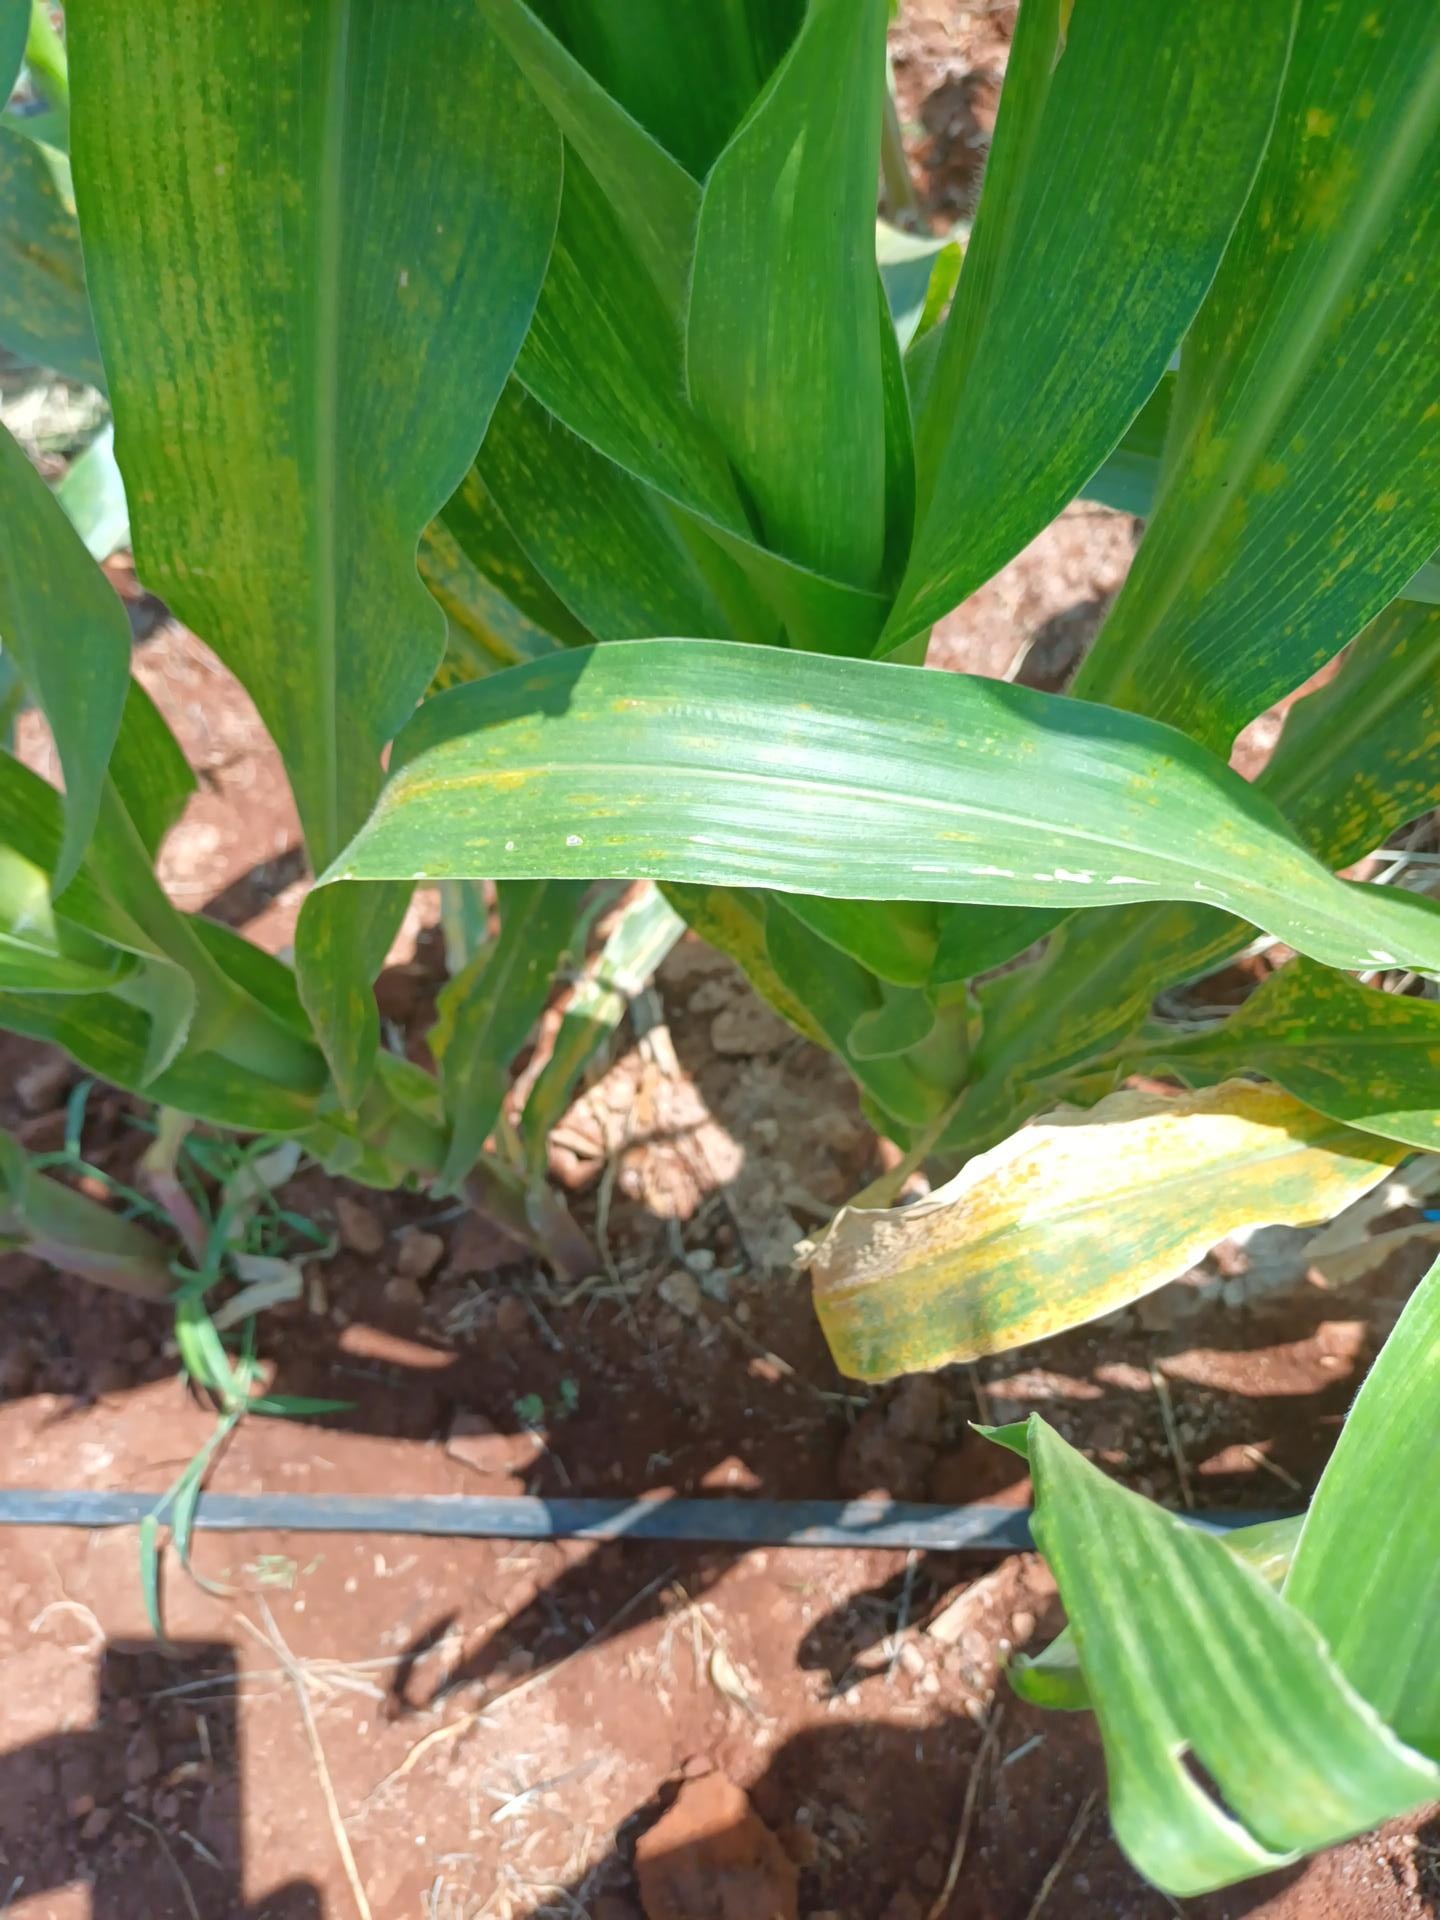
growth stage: vegetative
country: Kenya
